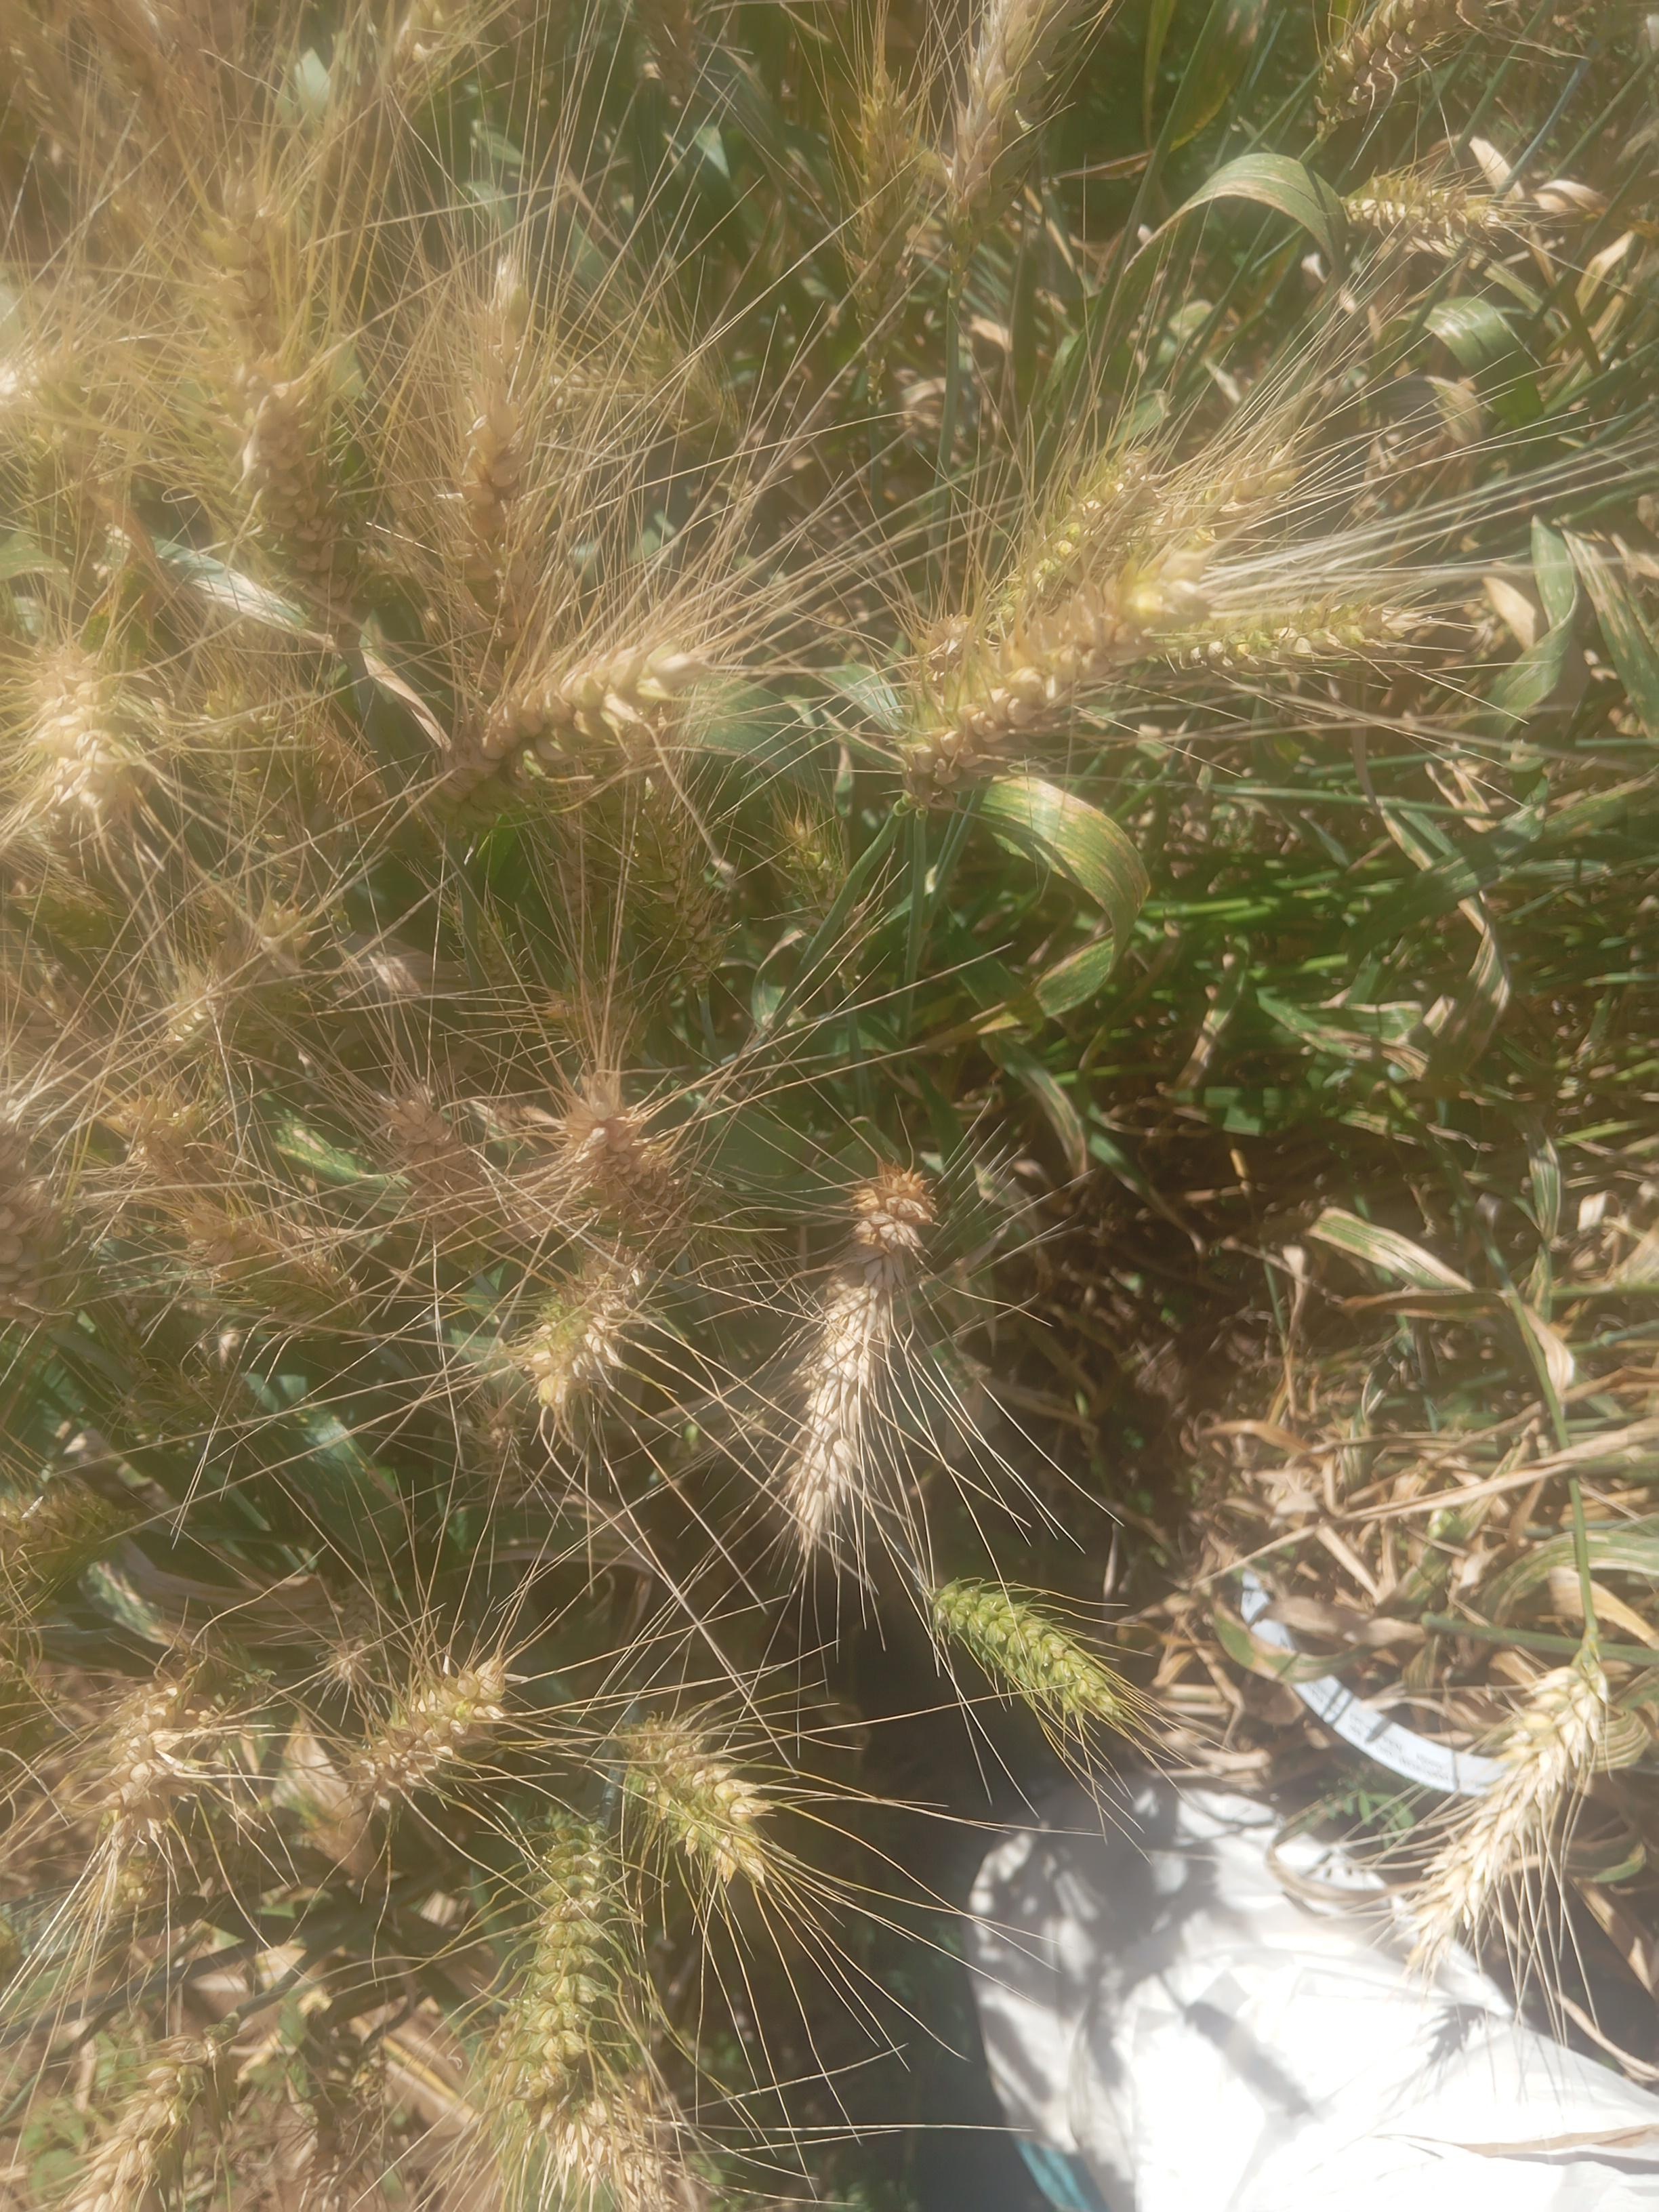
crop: wheat
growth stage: maturity
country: Kenya
